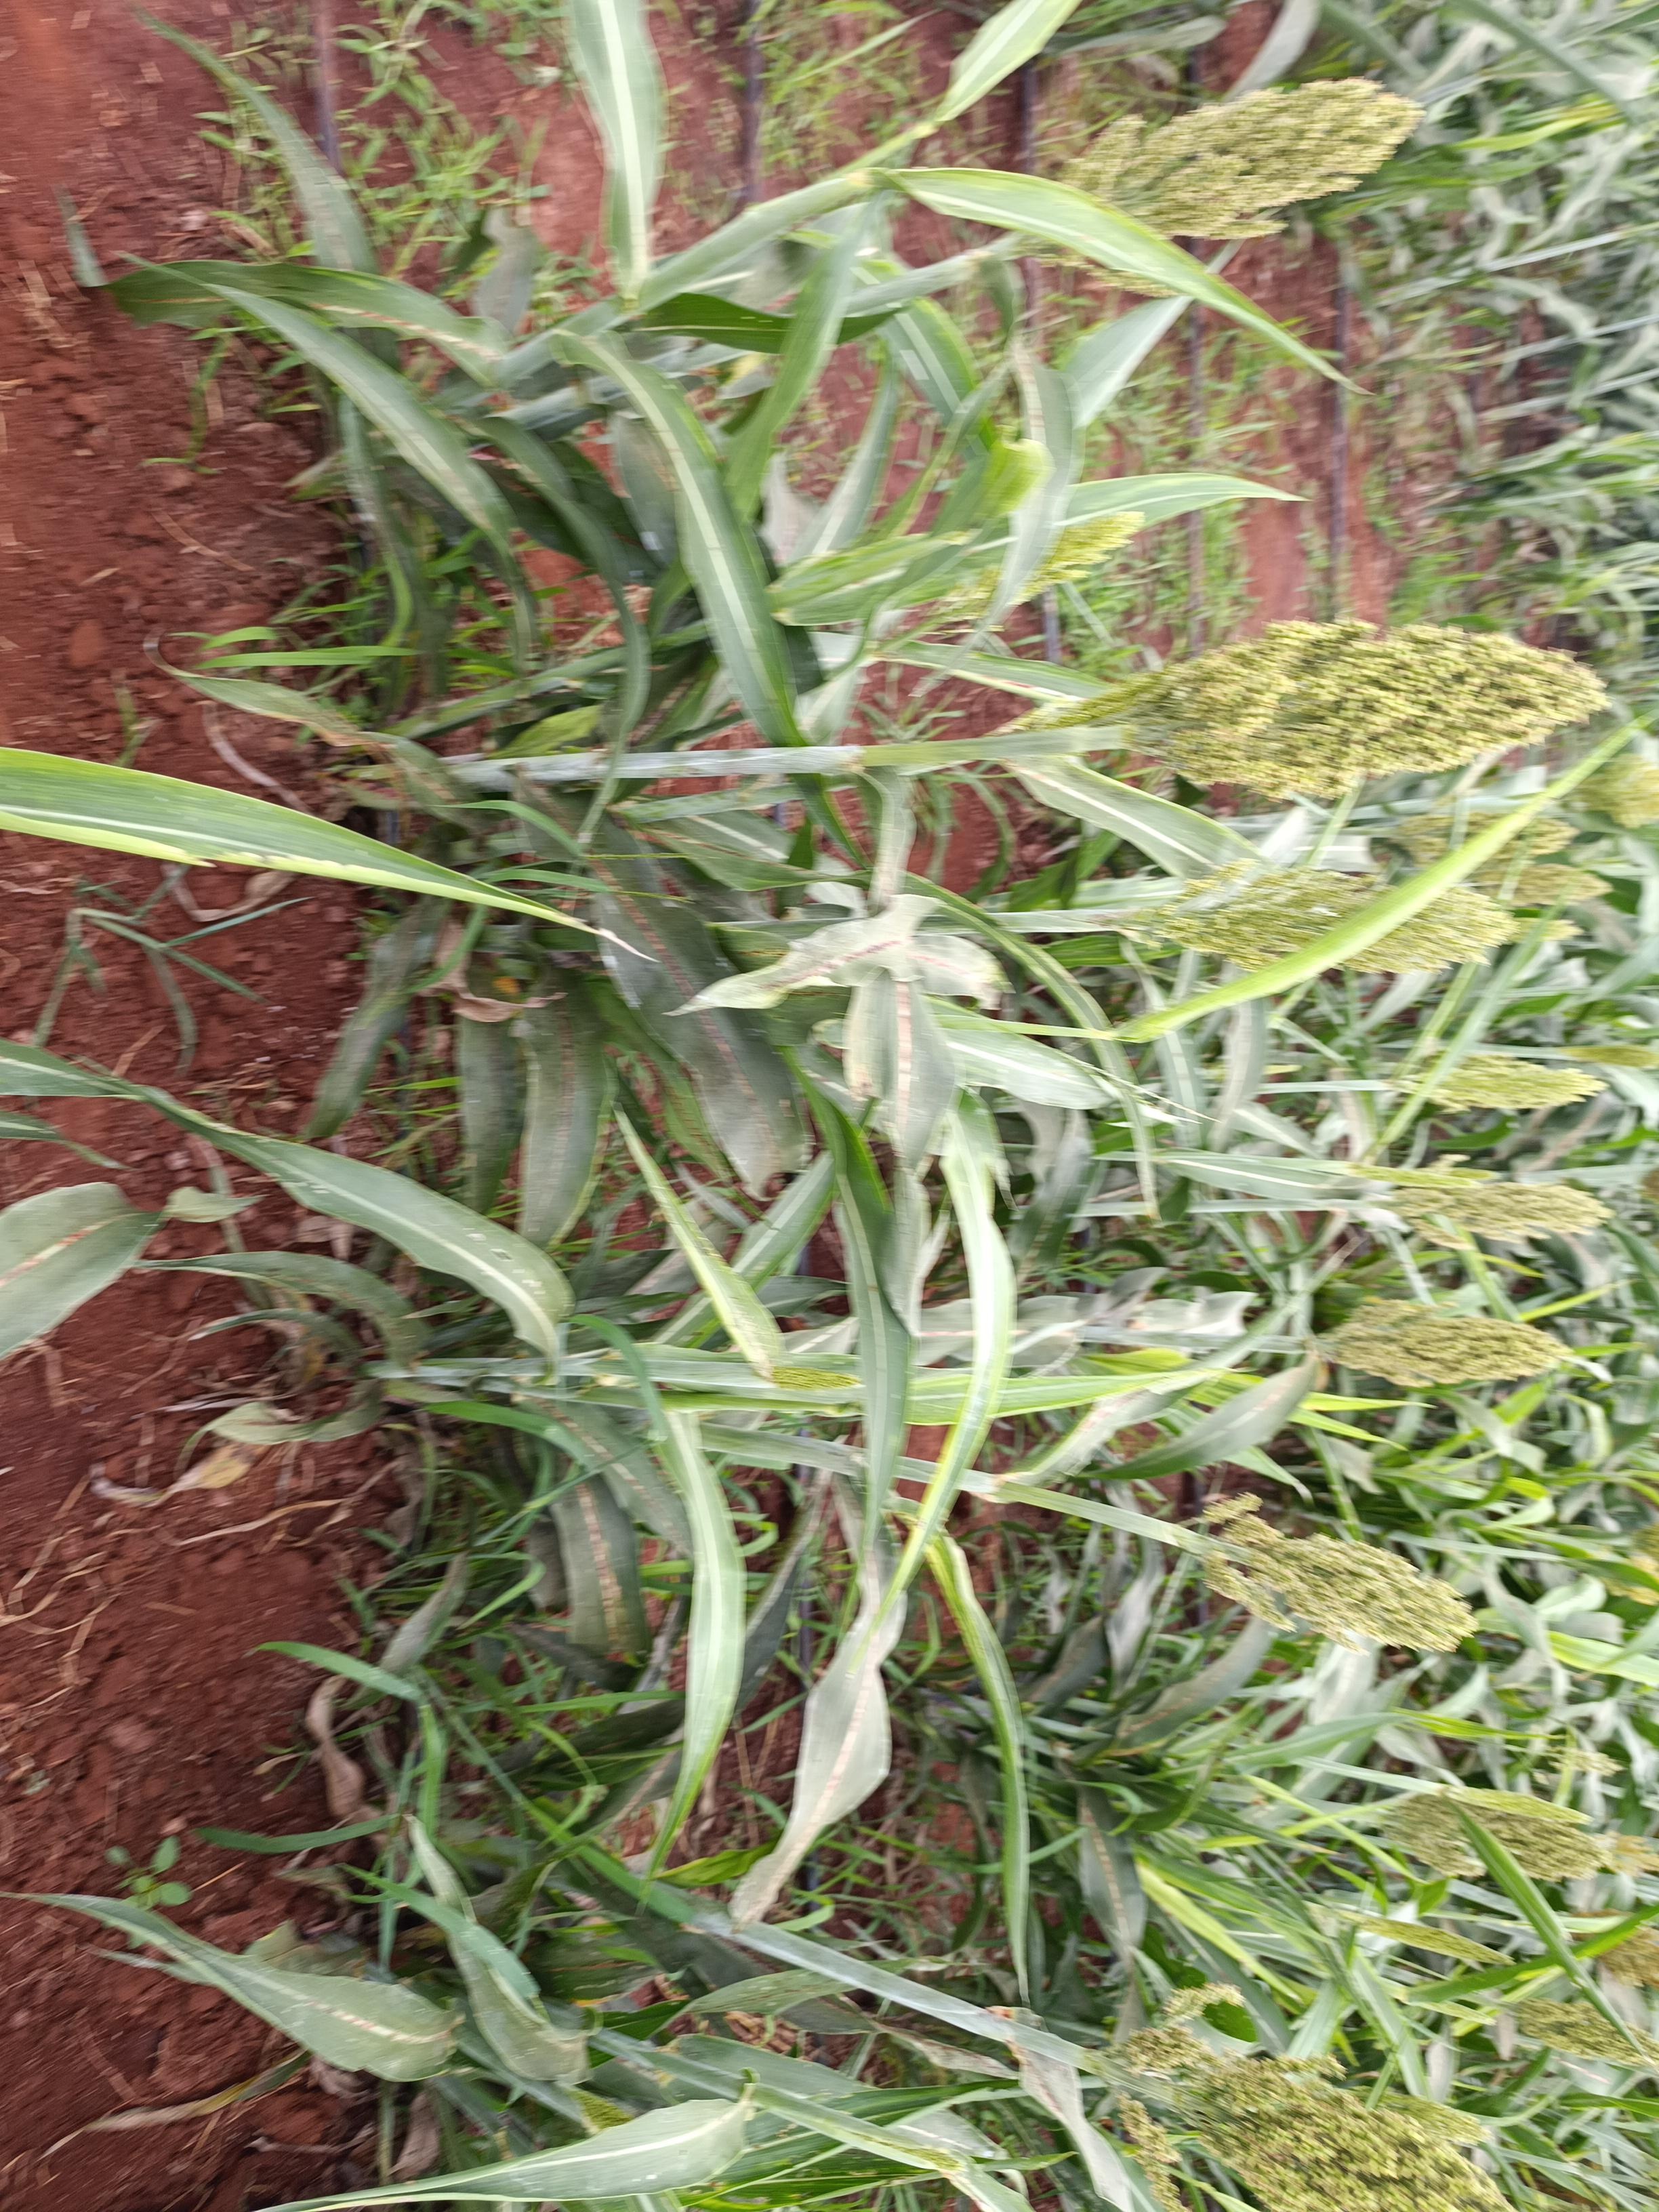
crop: sorghum
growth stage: flowering
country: Kenya
